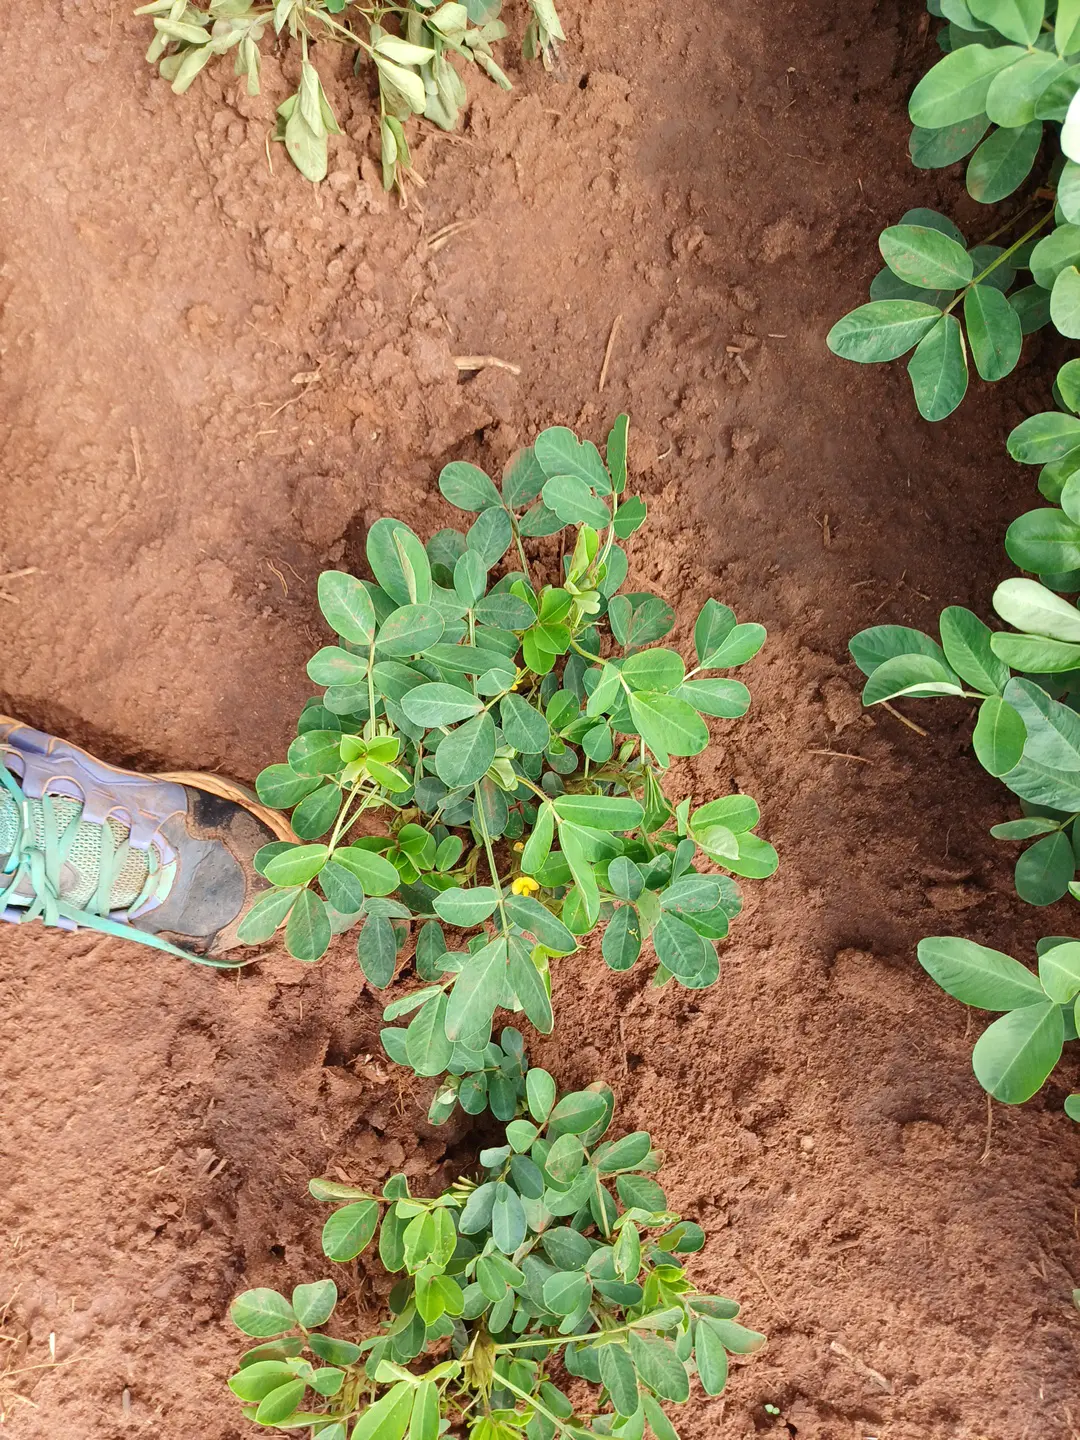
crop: groundnut
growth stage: flowering
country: Kenya
